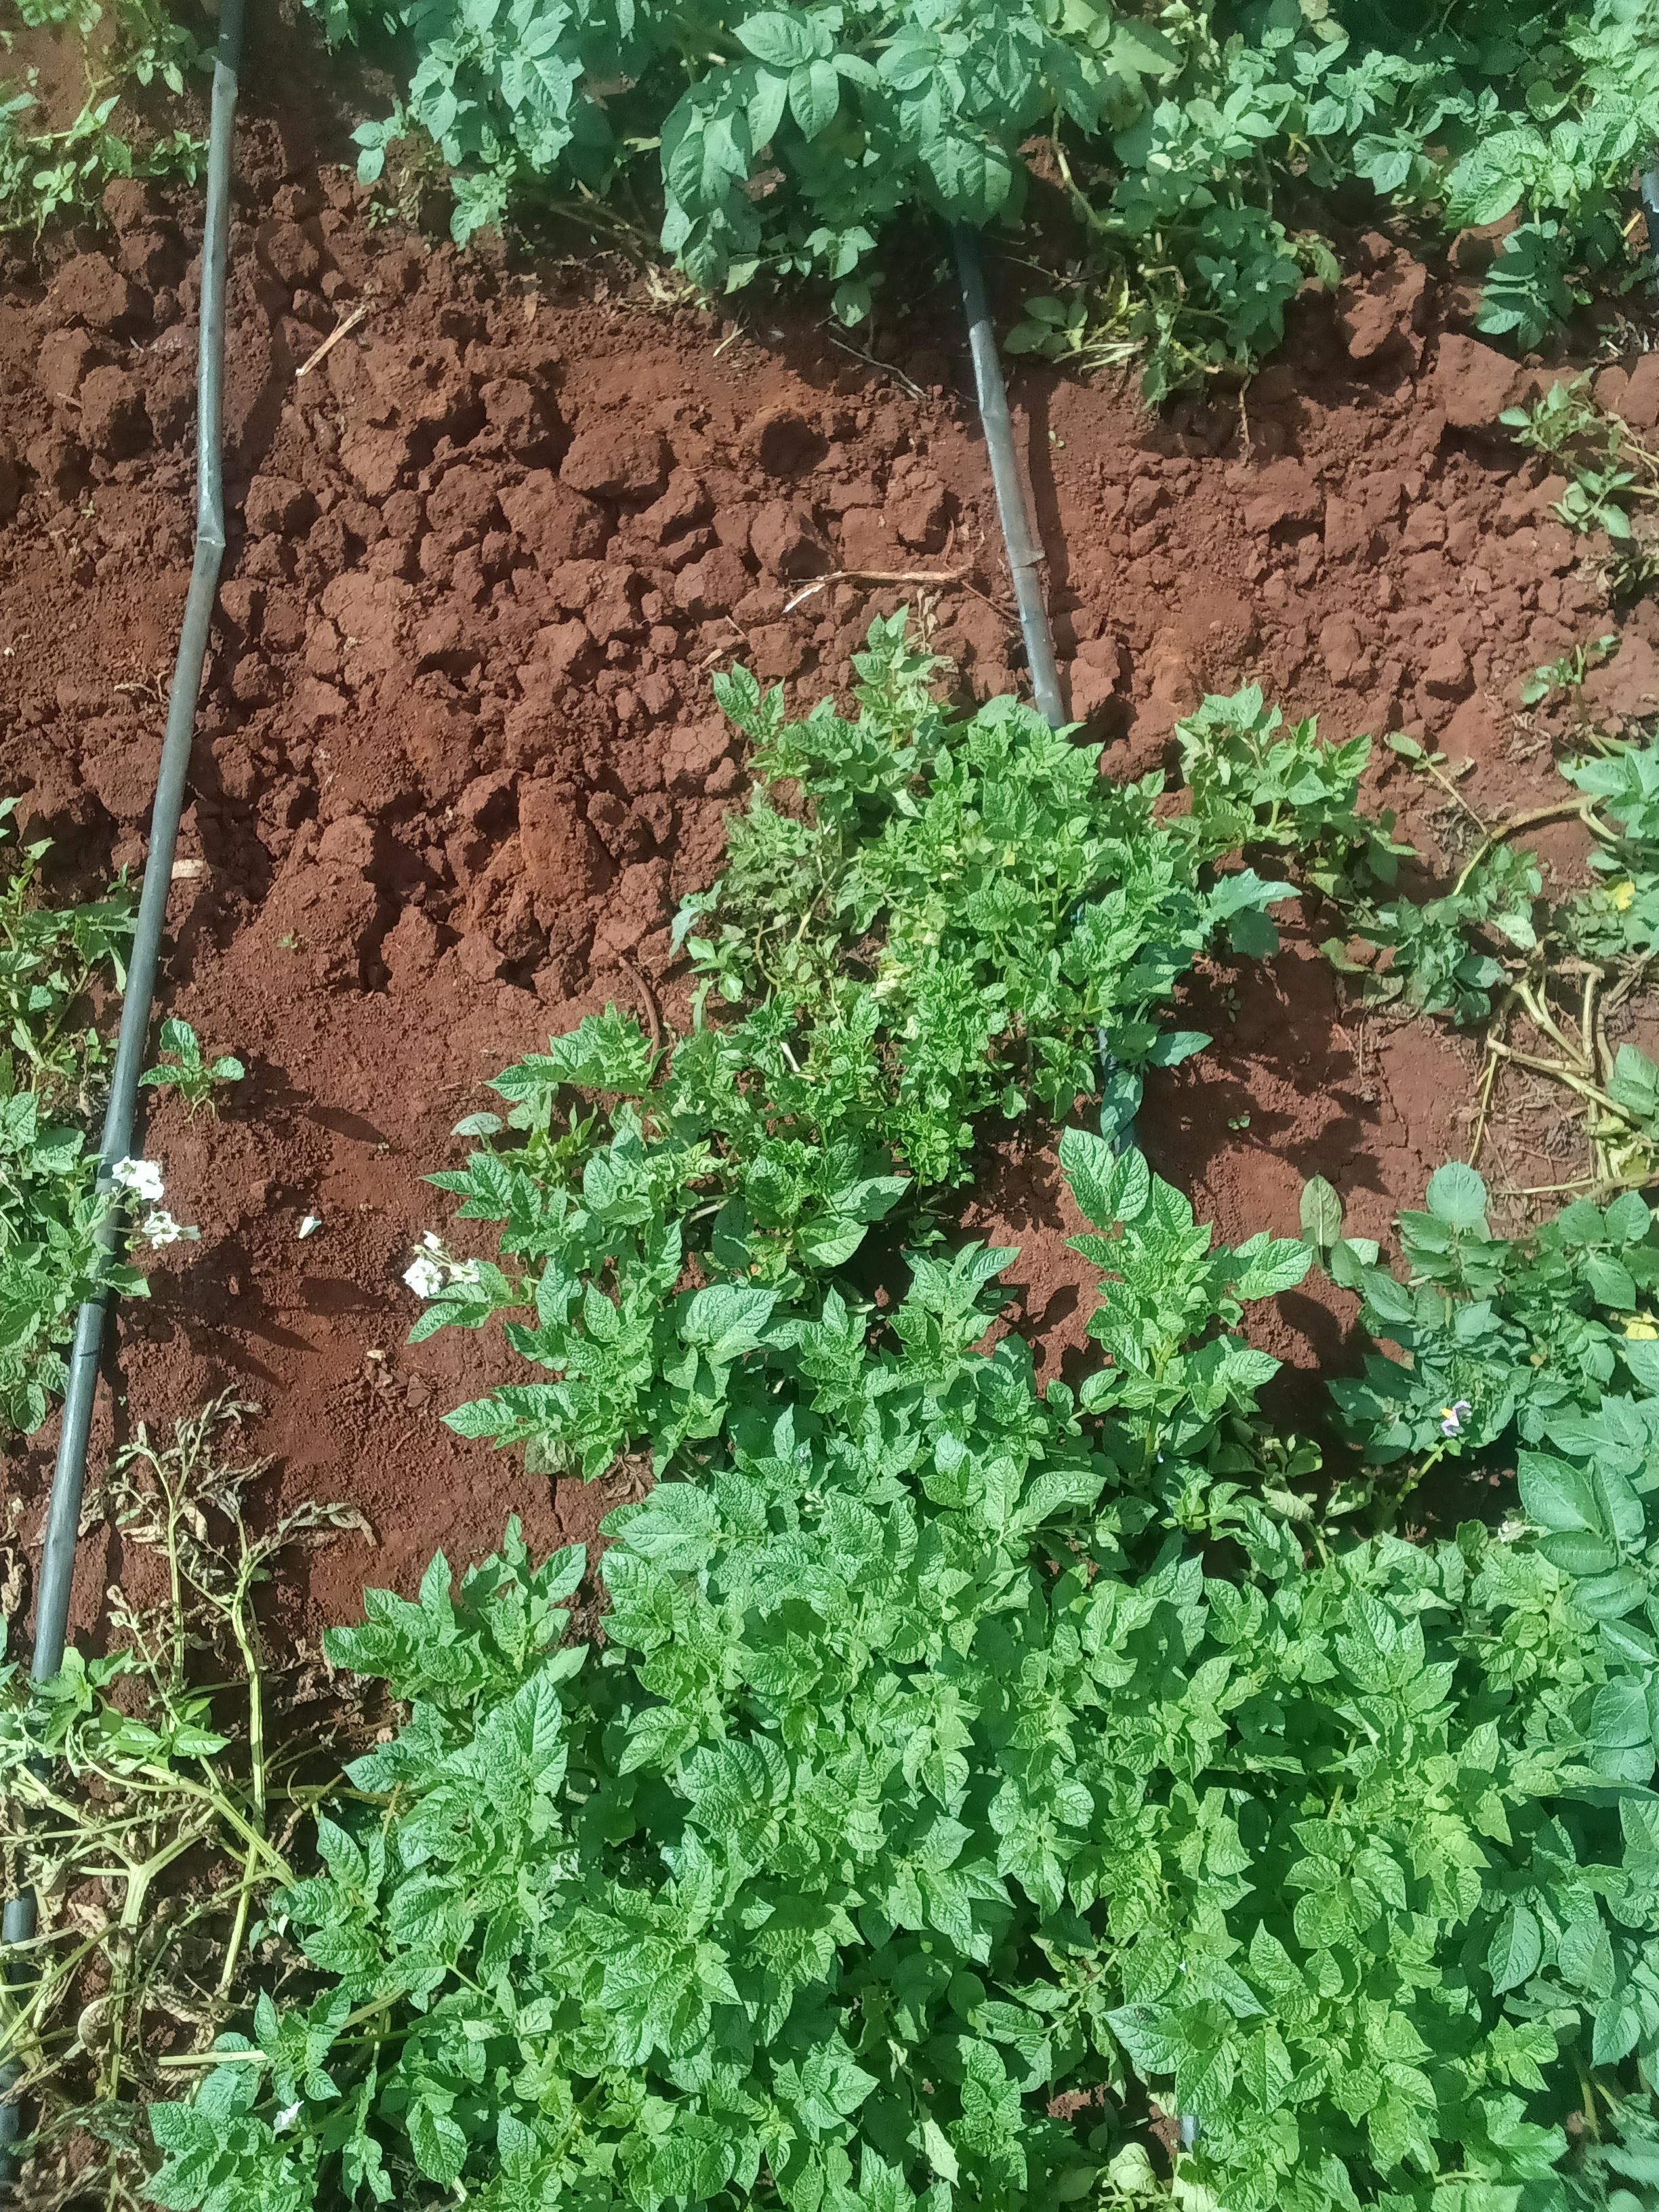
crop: potato
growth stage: vegetative
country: Kenya
